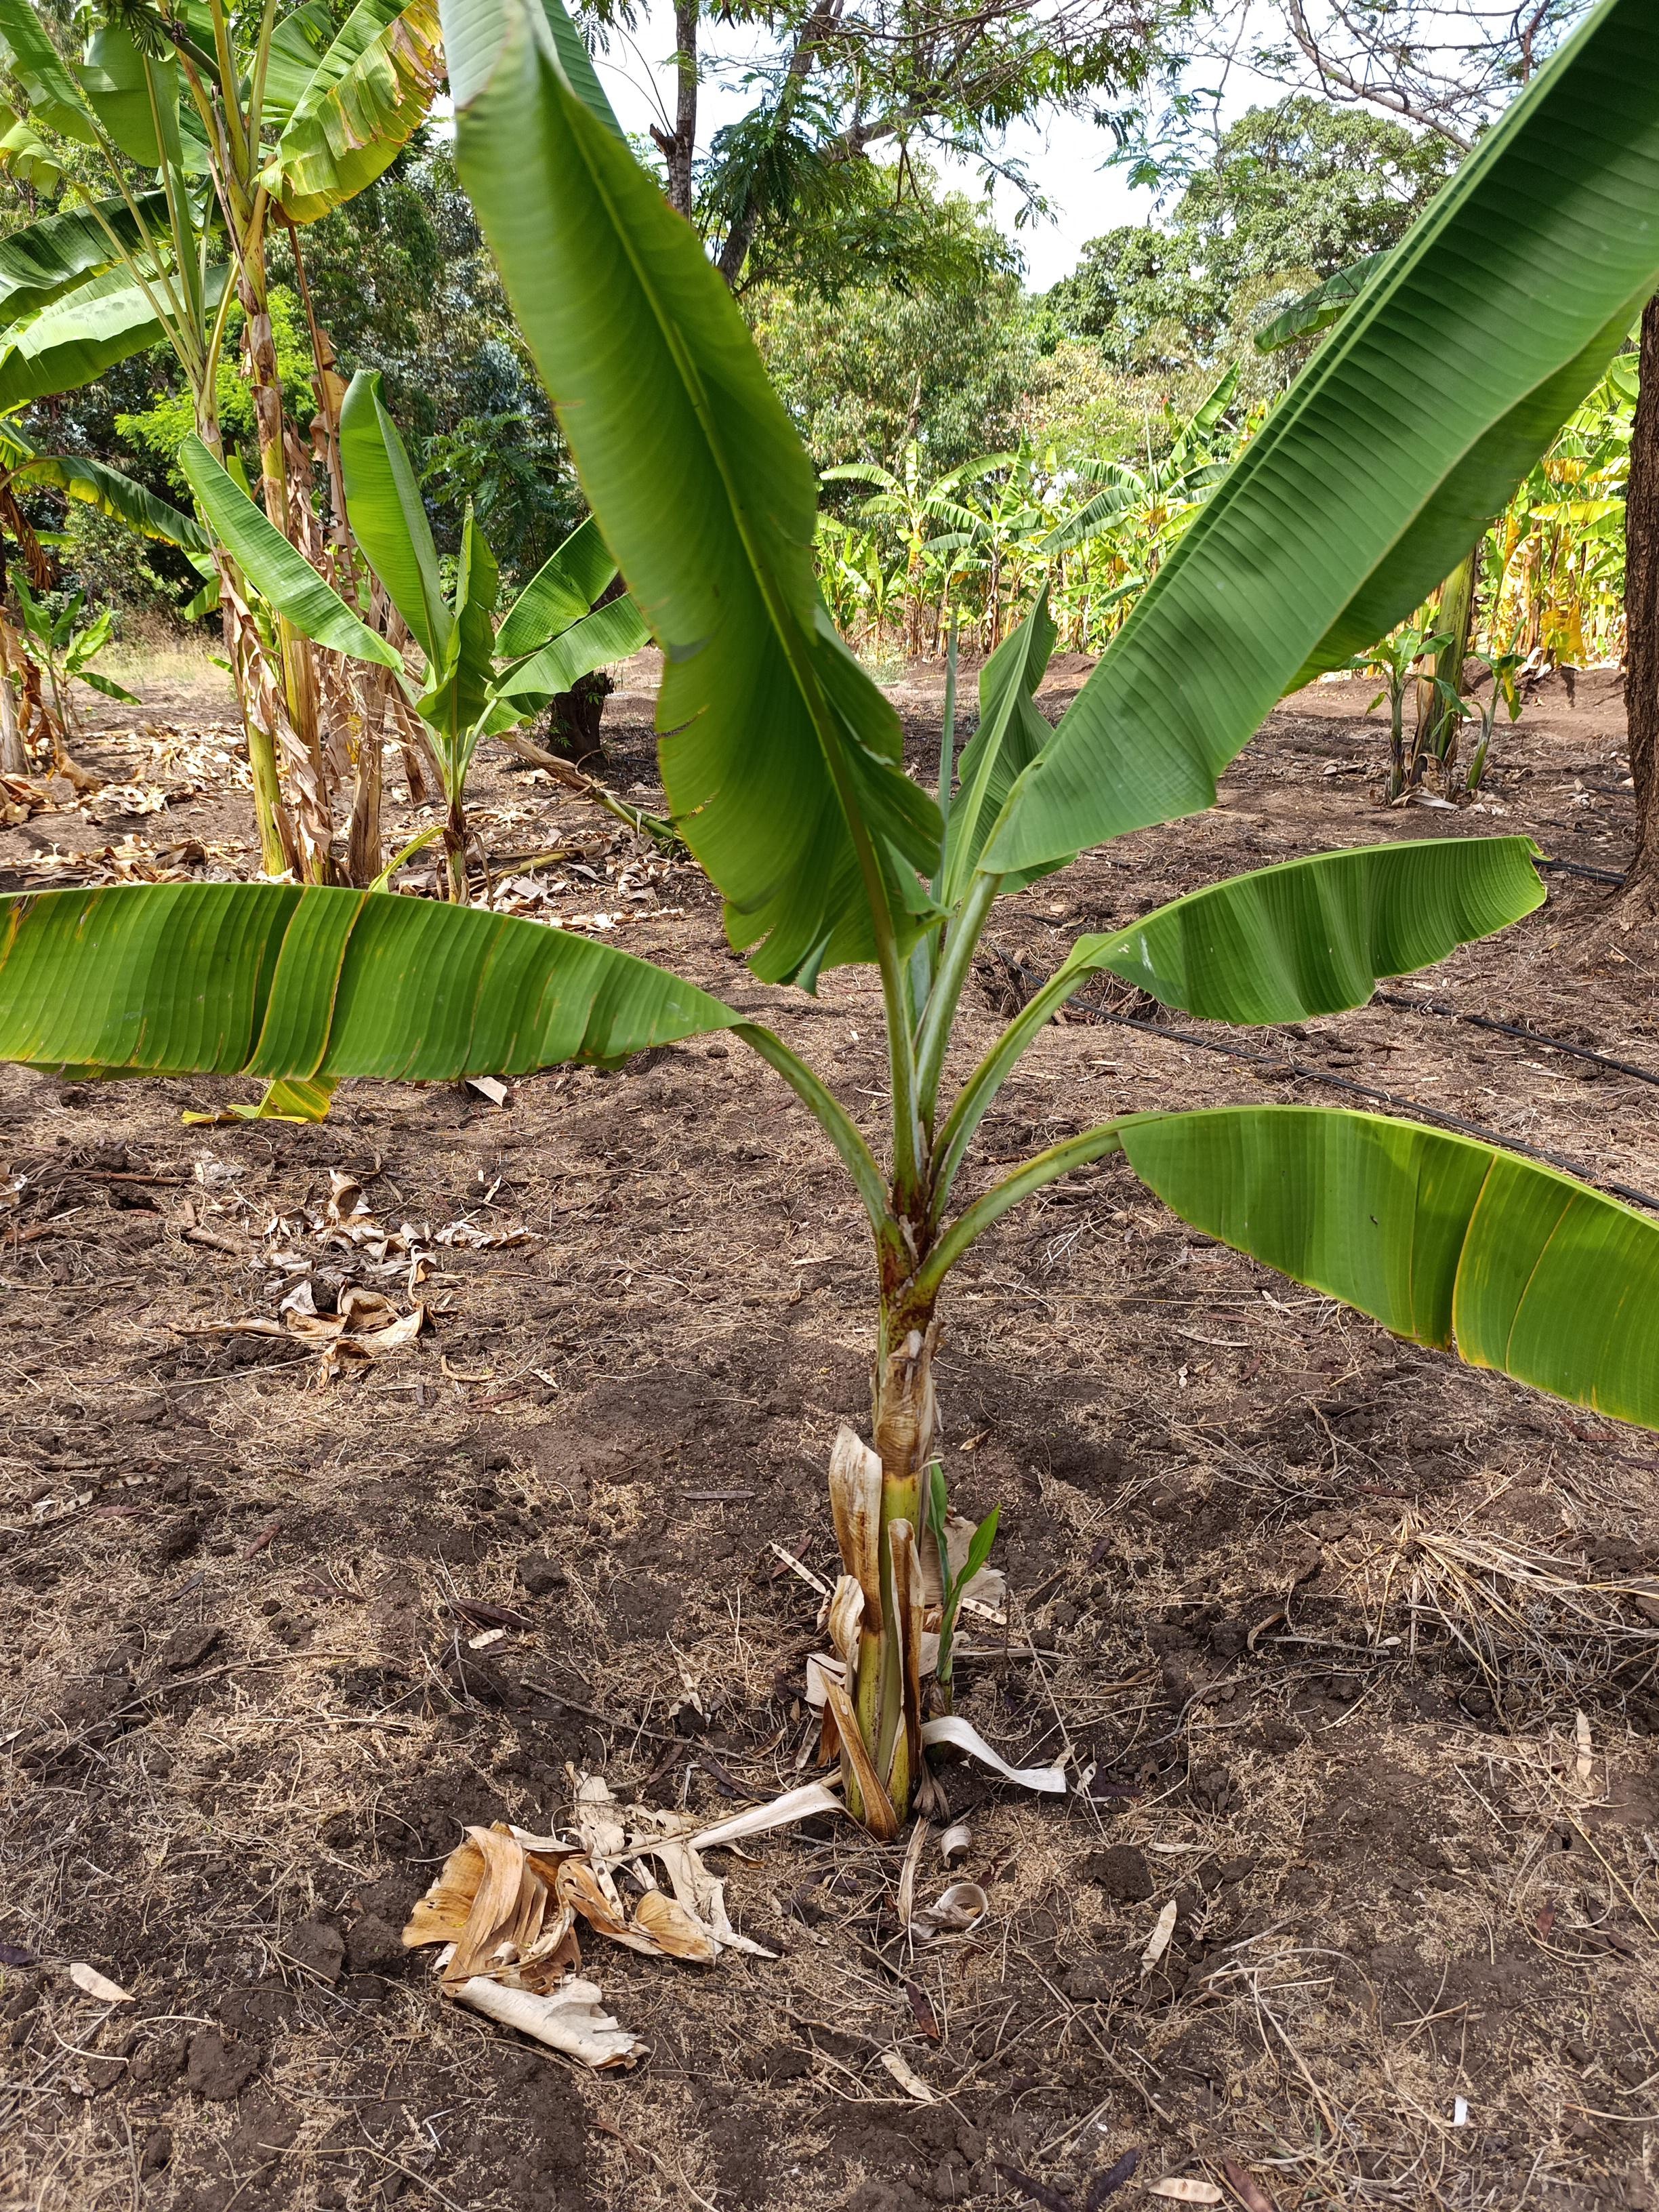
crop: banana
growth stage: vegetative
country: Tanzania
